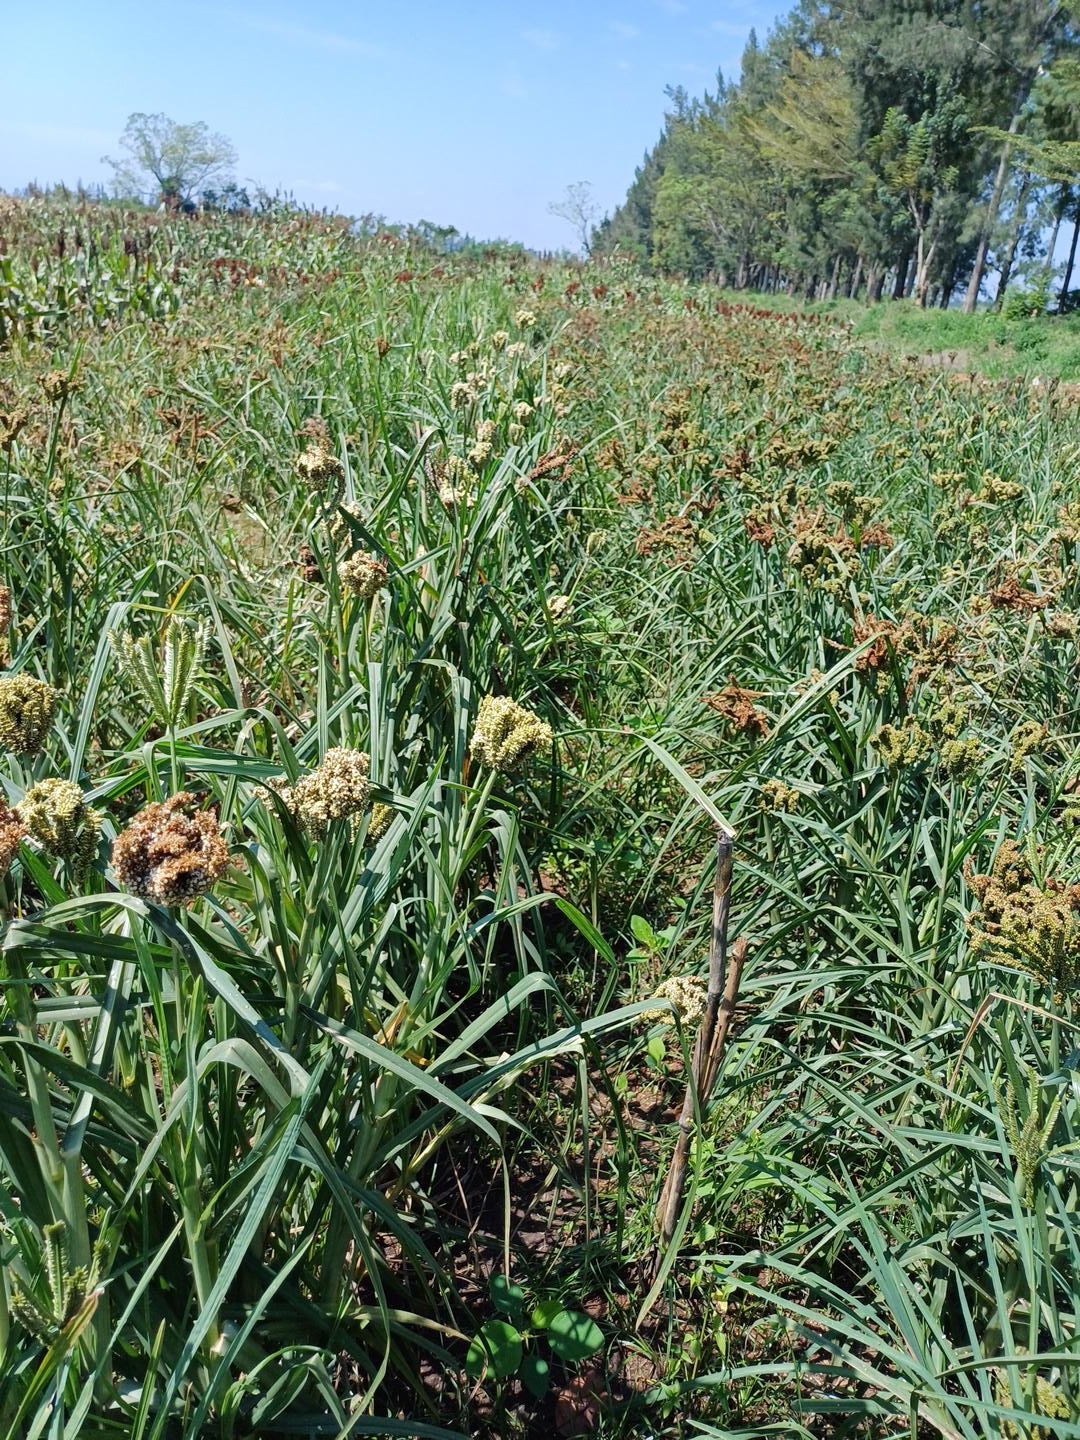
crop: finger millet
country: Kenya
